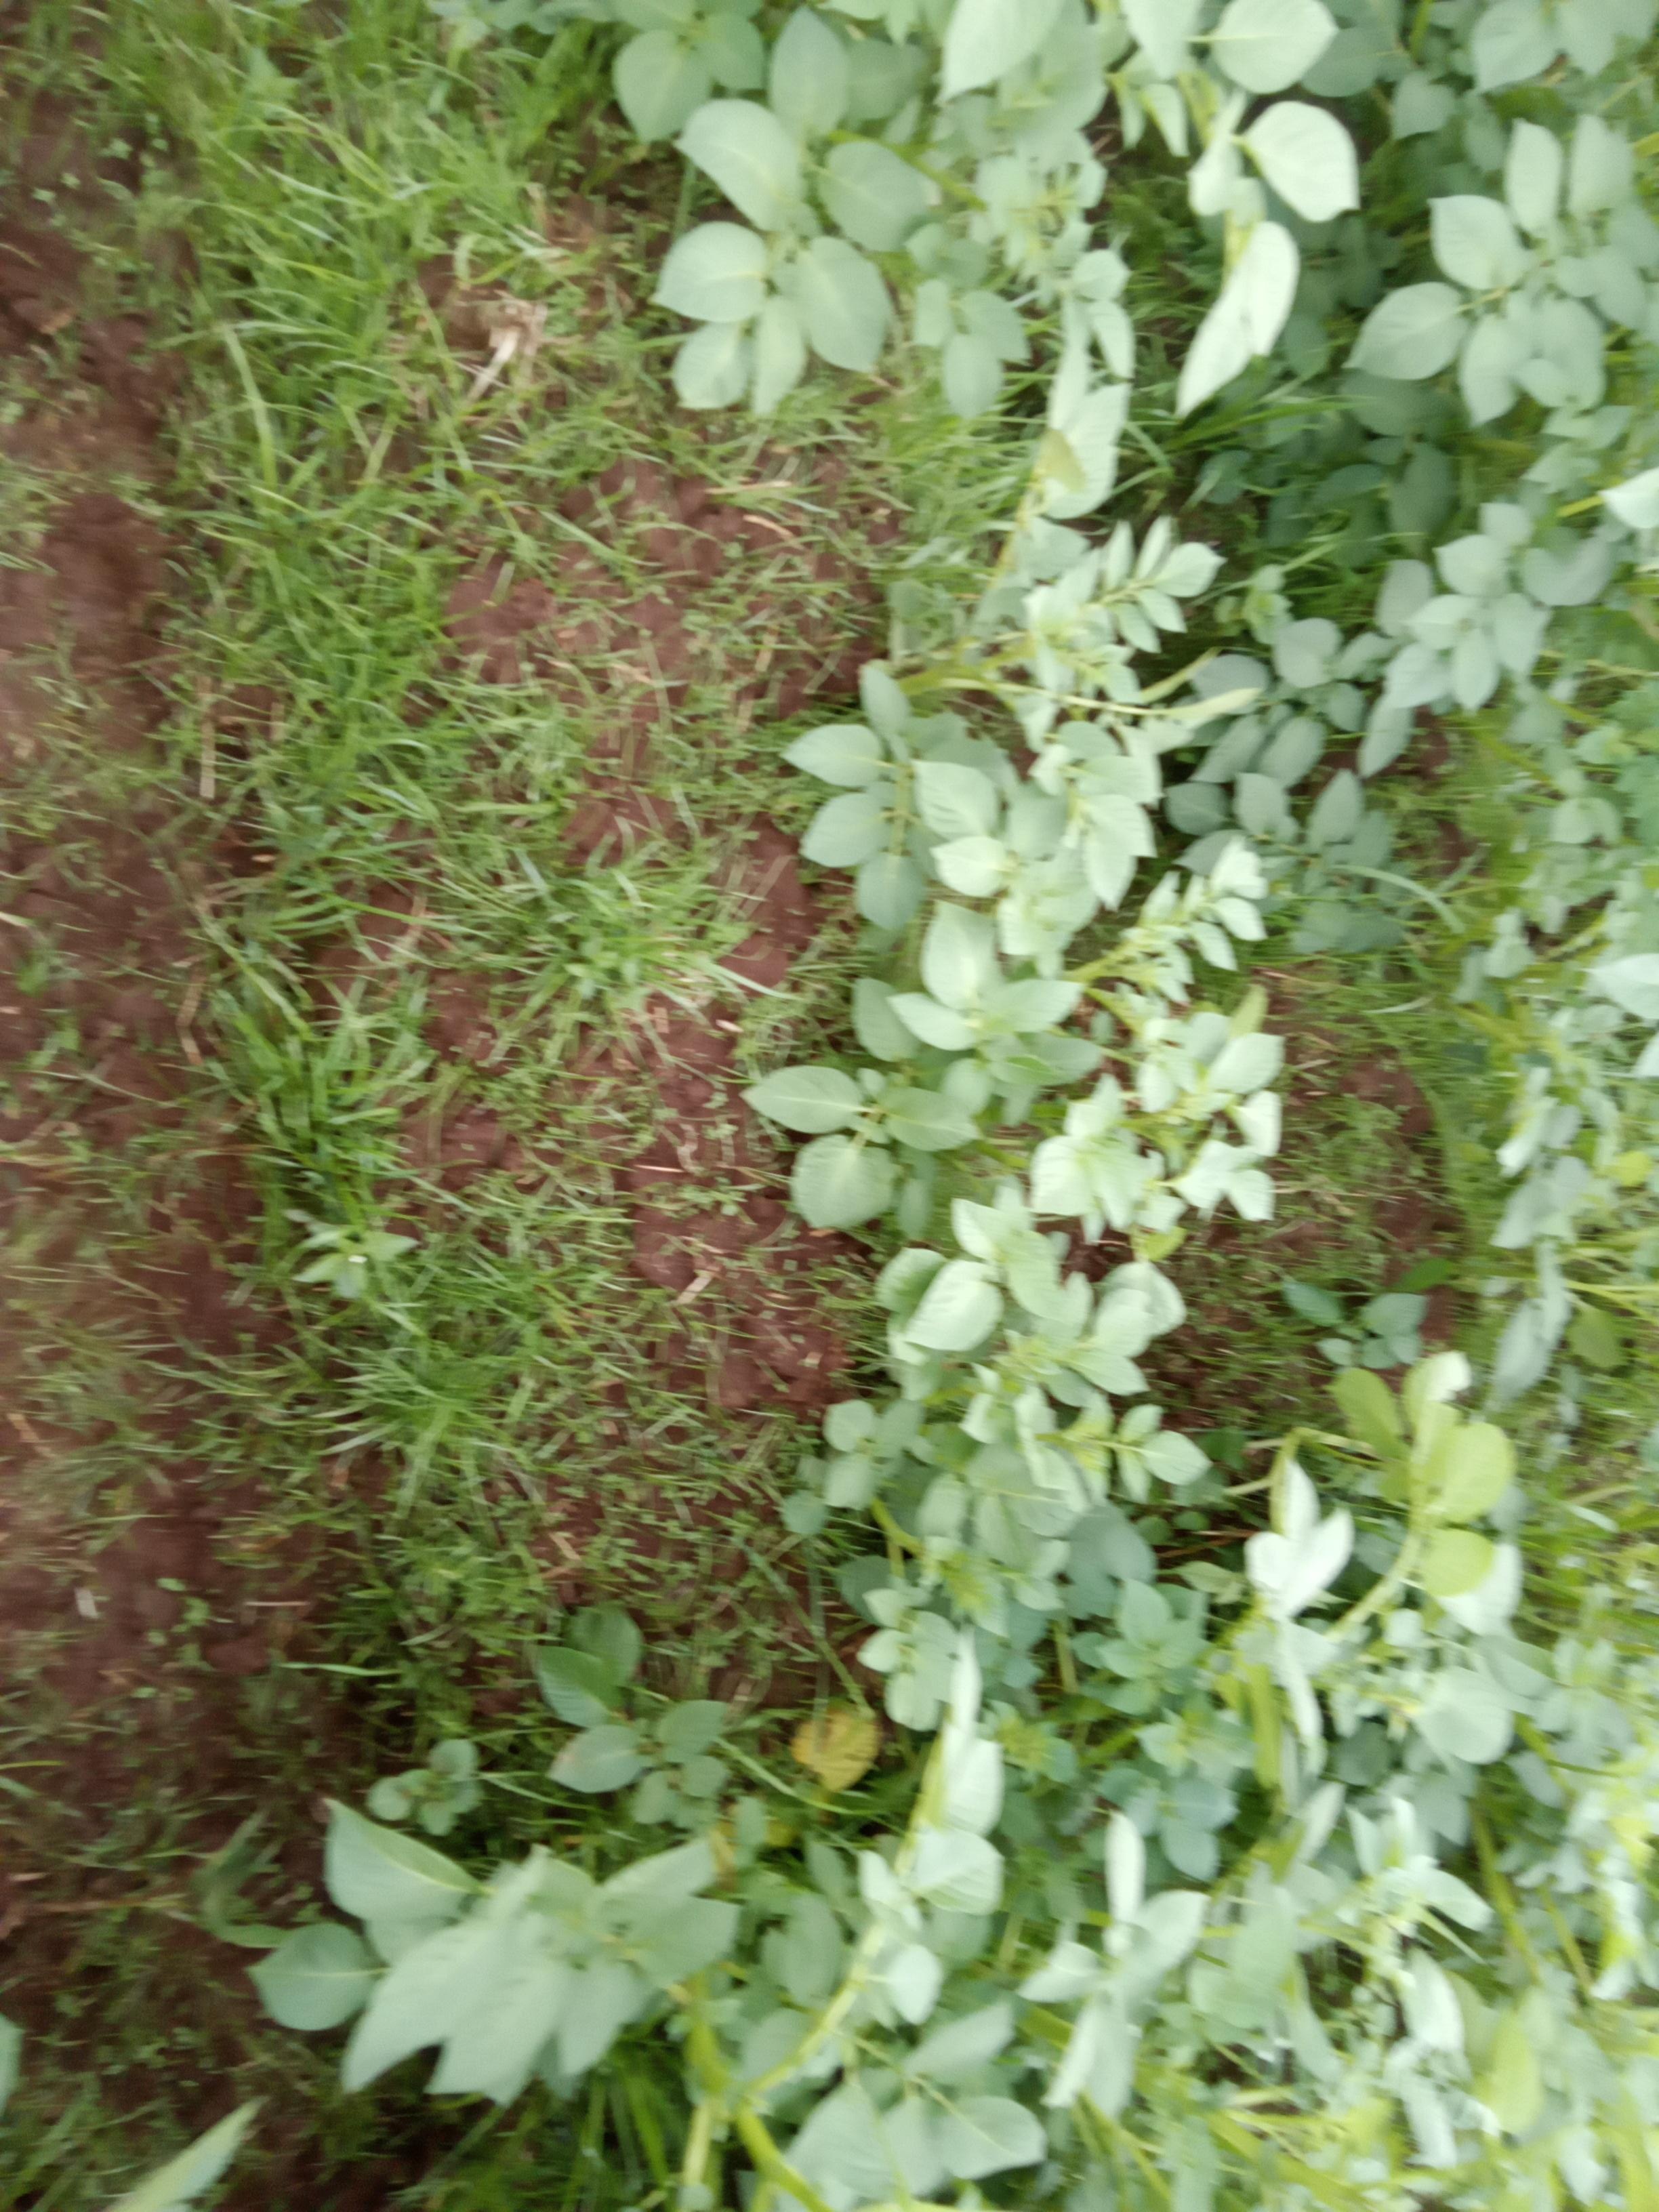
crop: potato
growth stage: vegetative
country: Kenya
